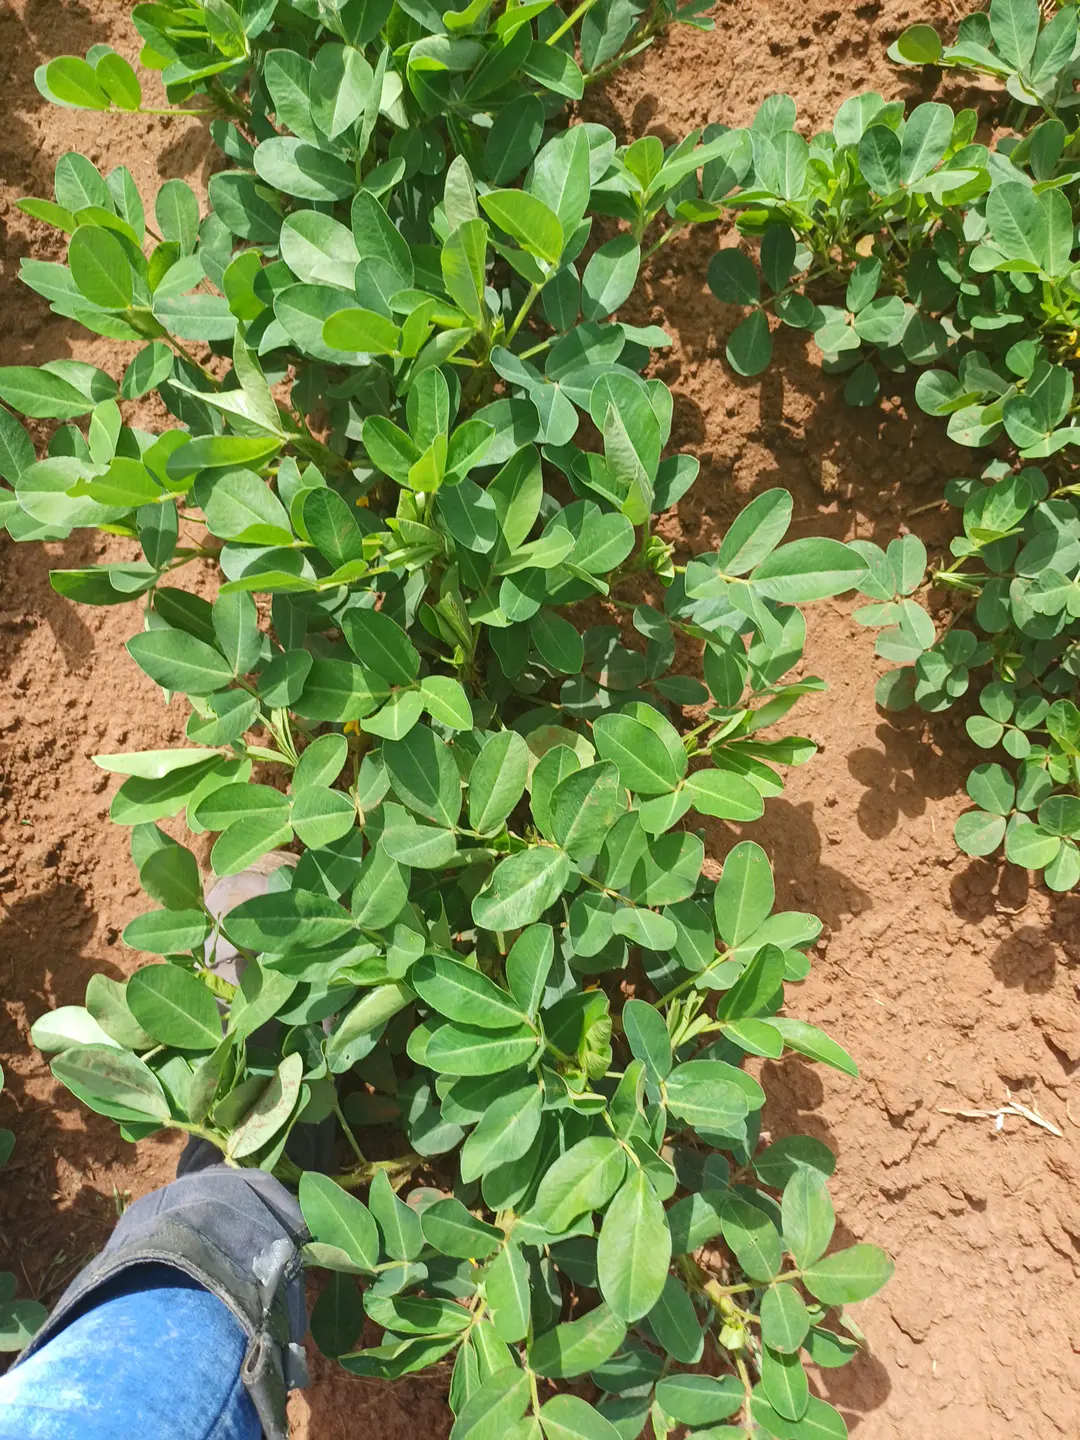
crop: groundnut
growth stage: flowering
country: Kenya
